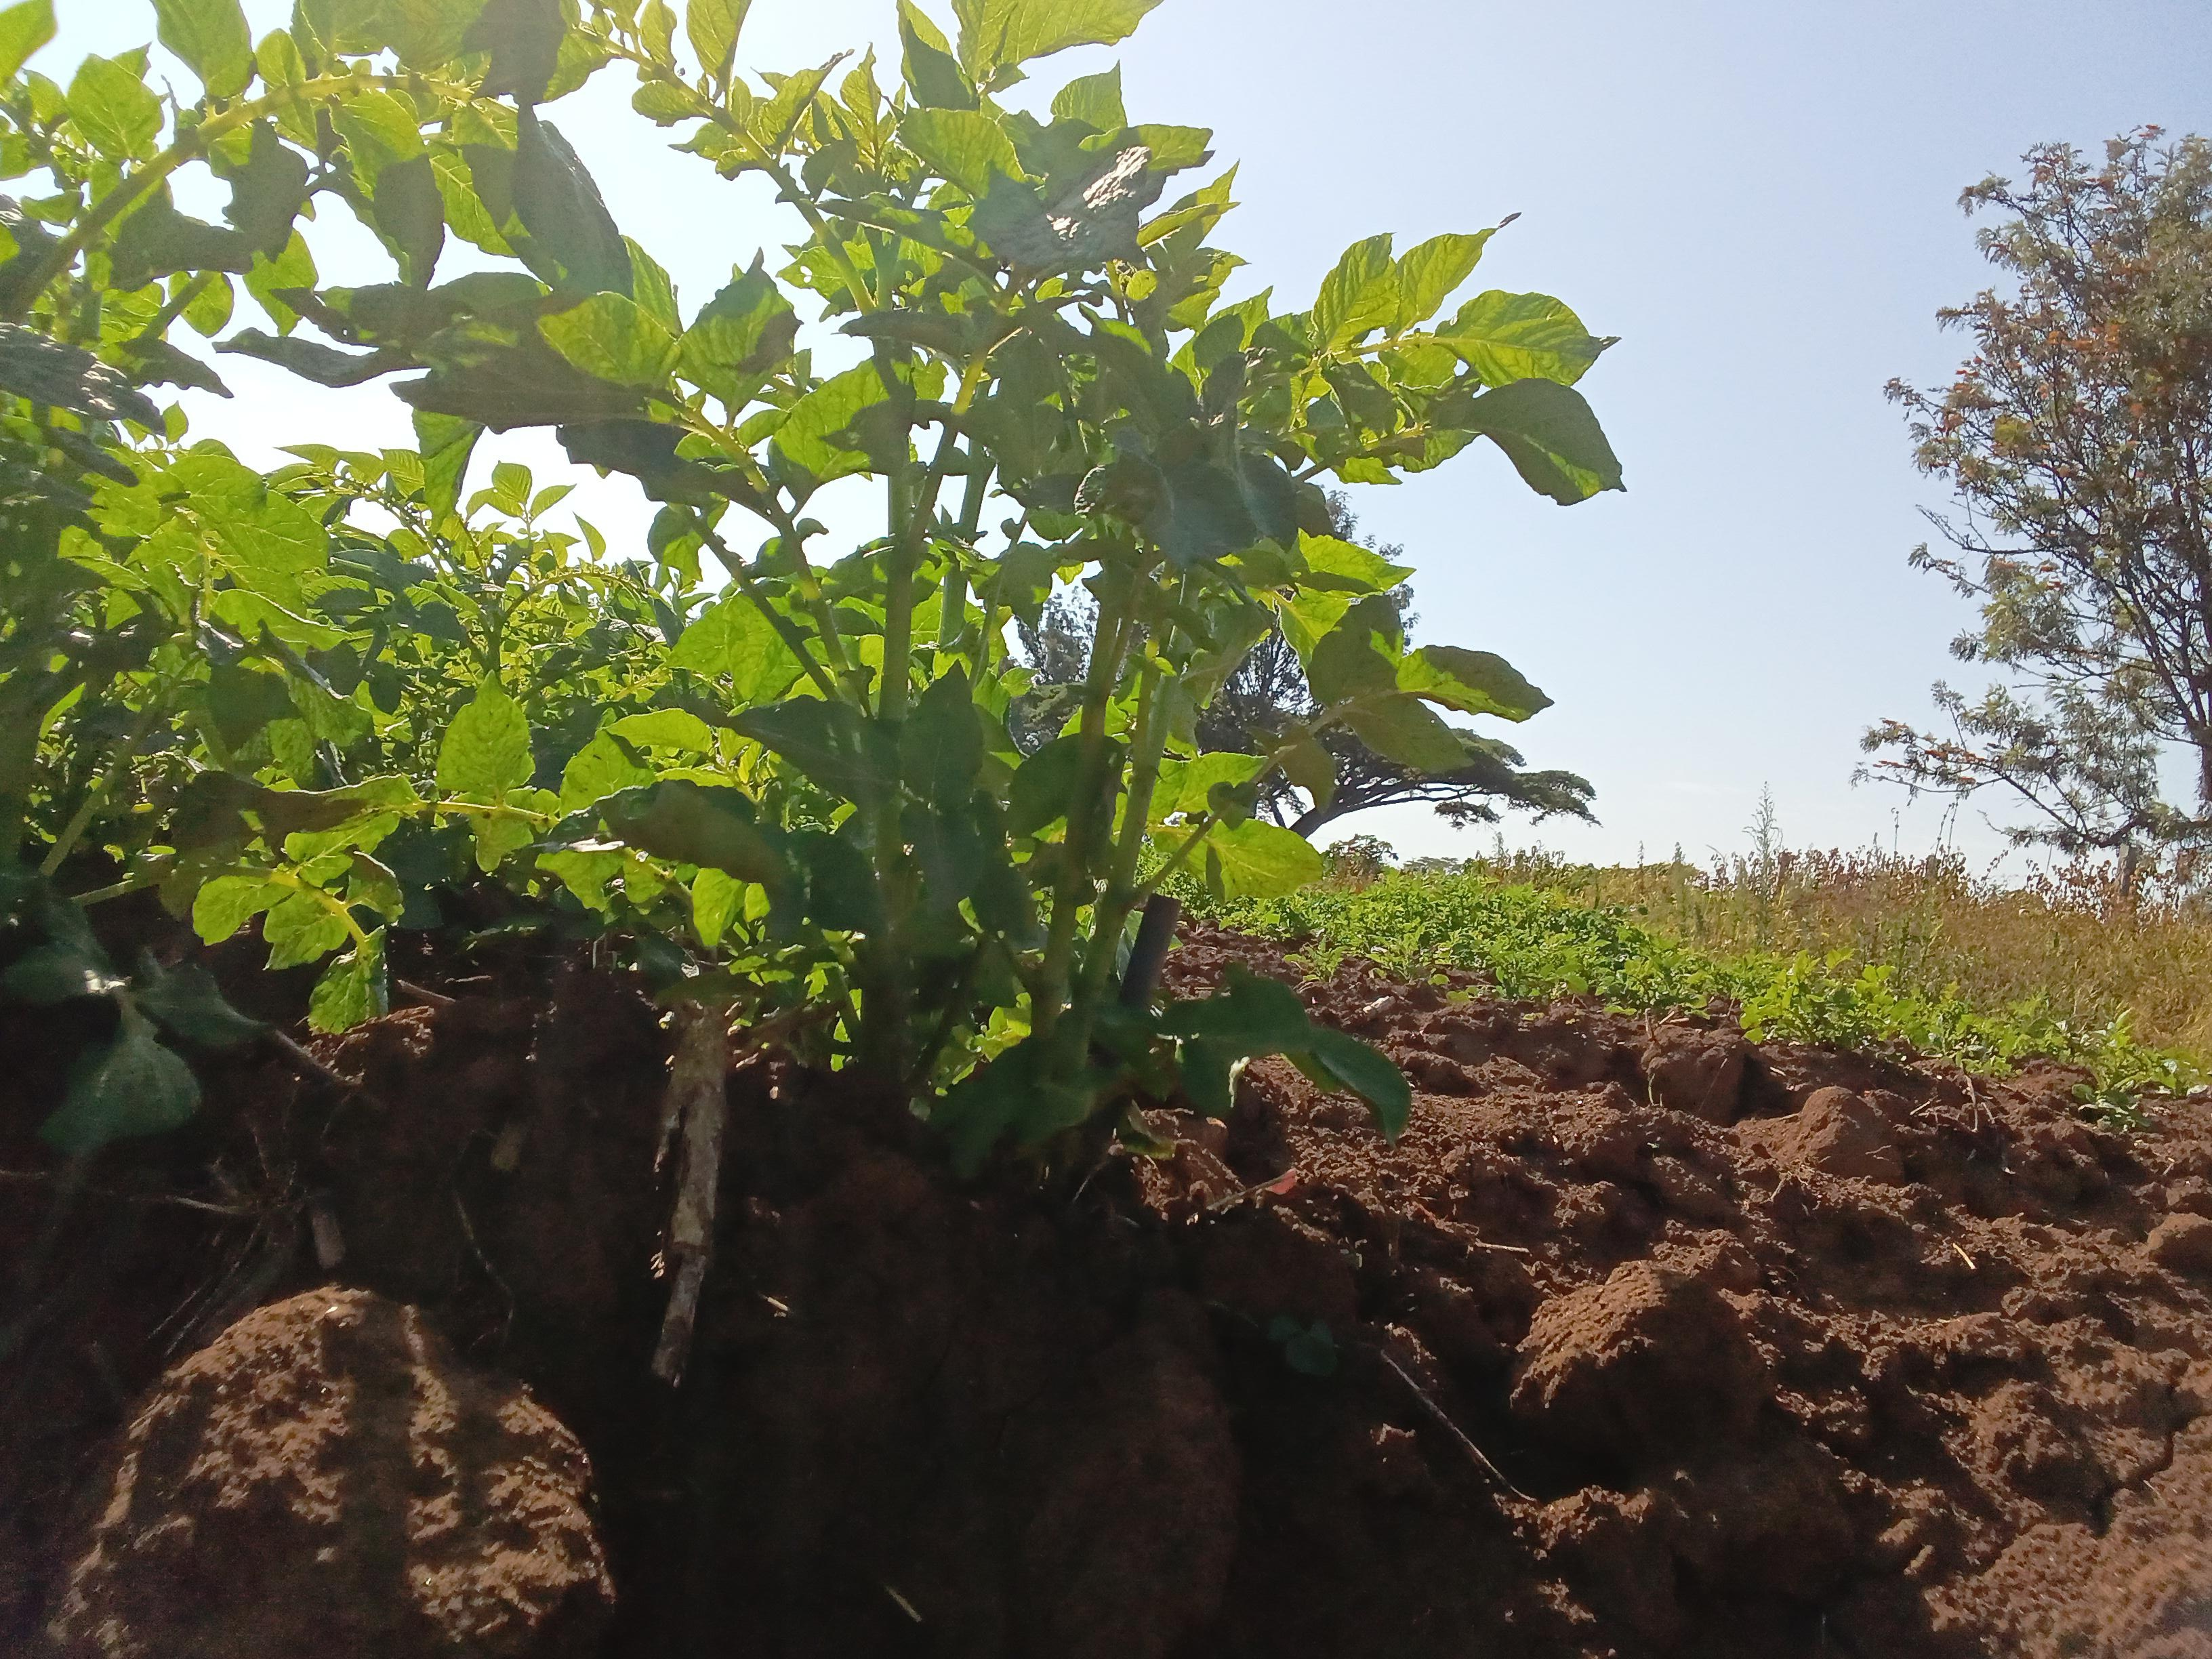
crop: potato
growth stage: vegetative
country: Kenya
